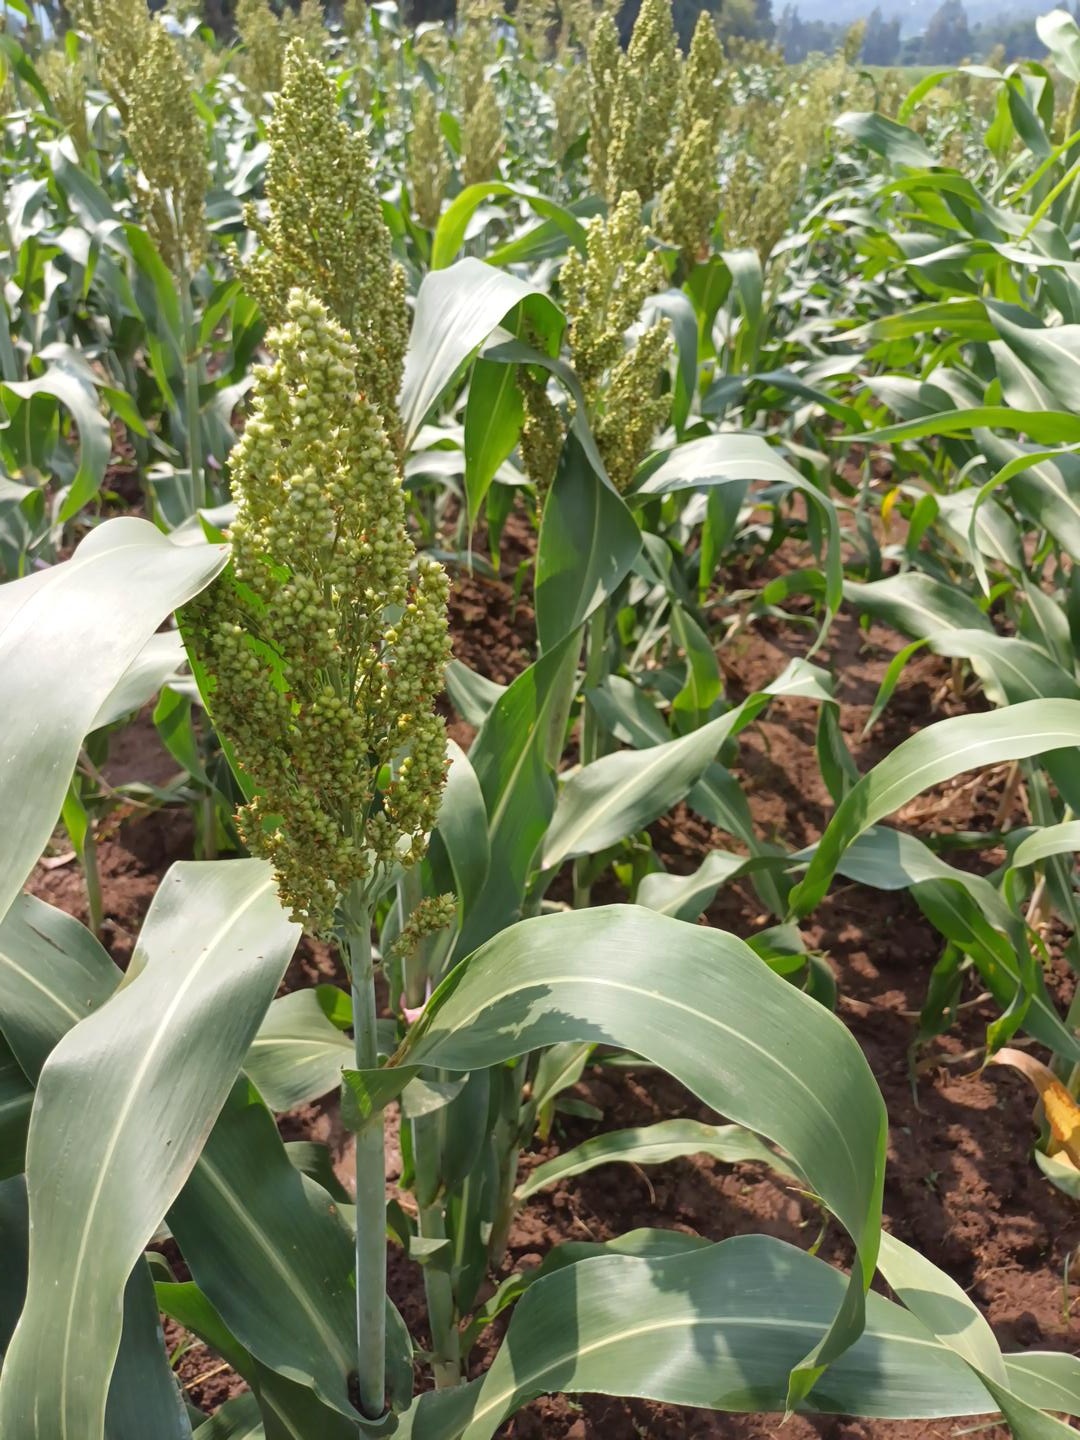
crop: sorghum
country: Kenya
